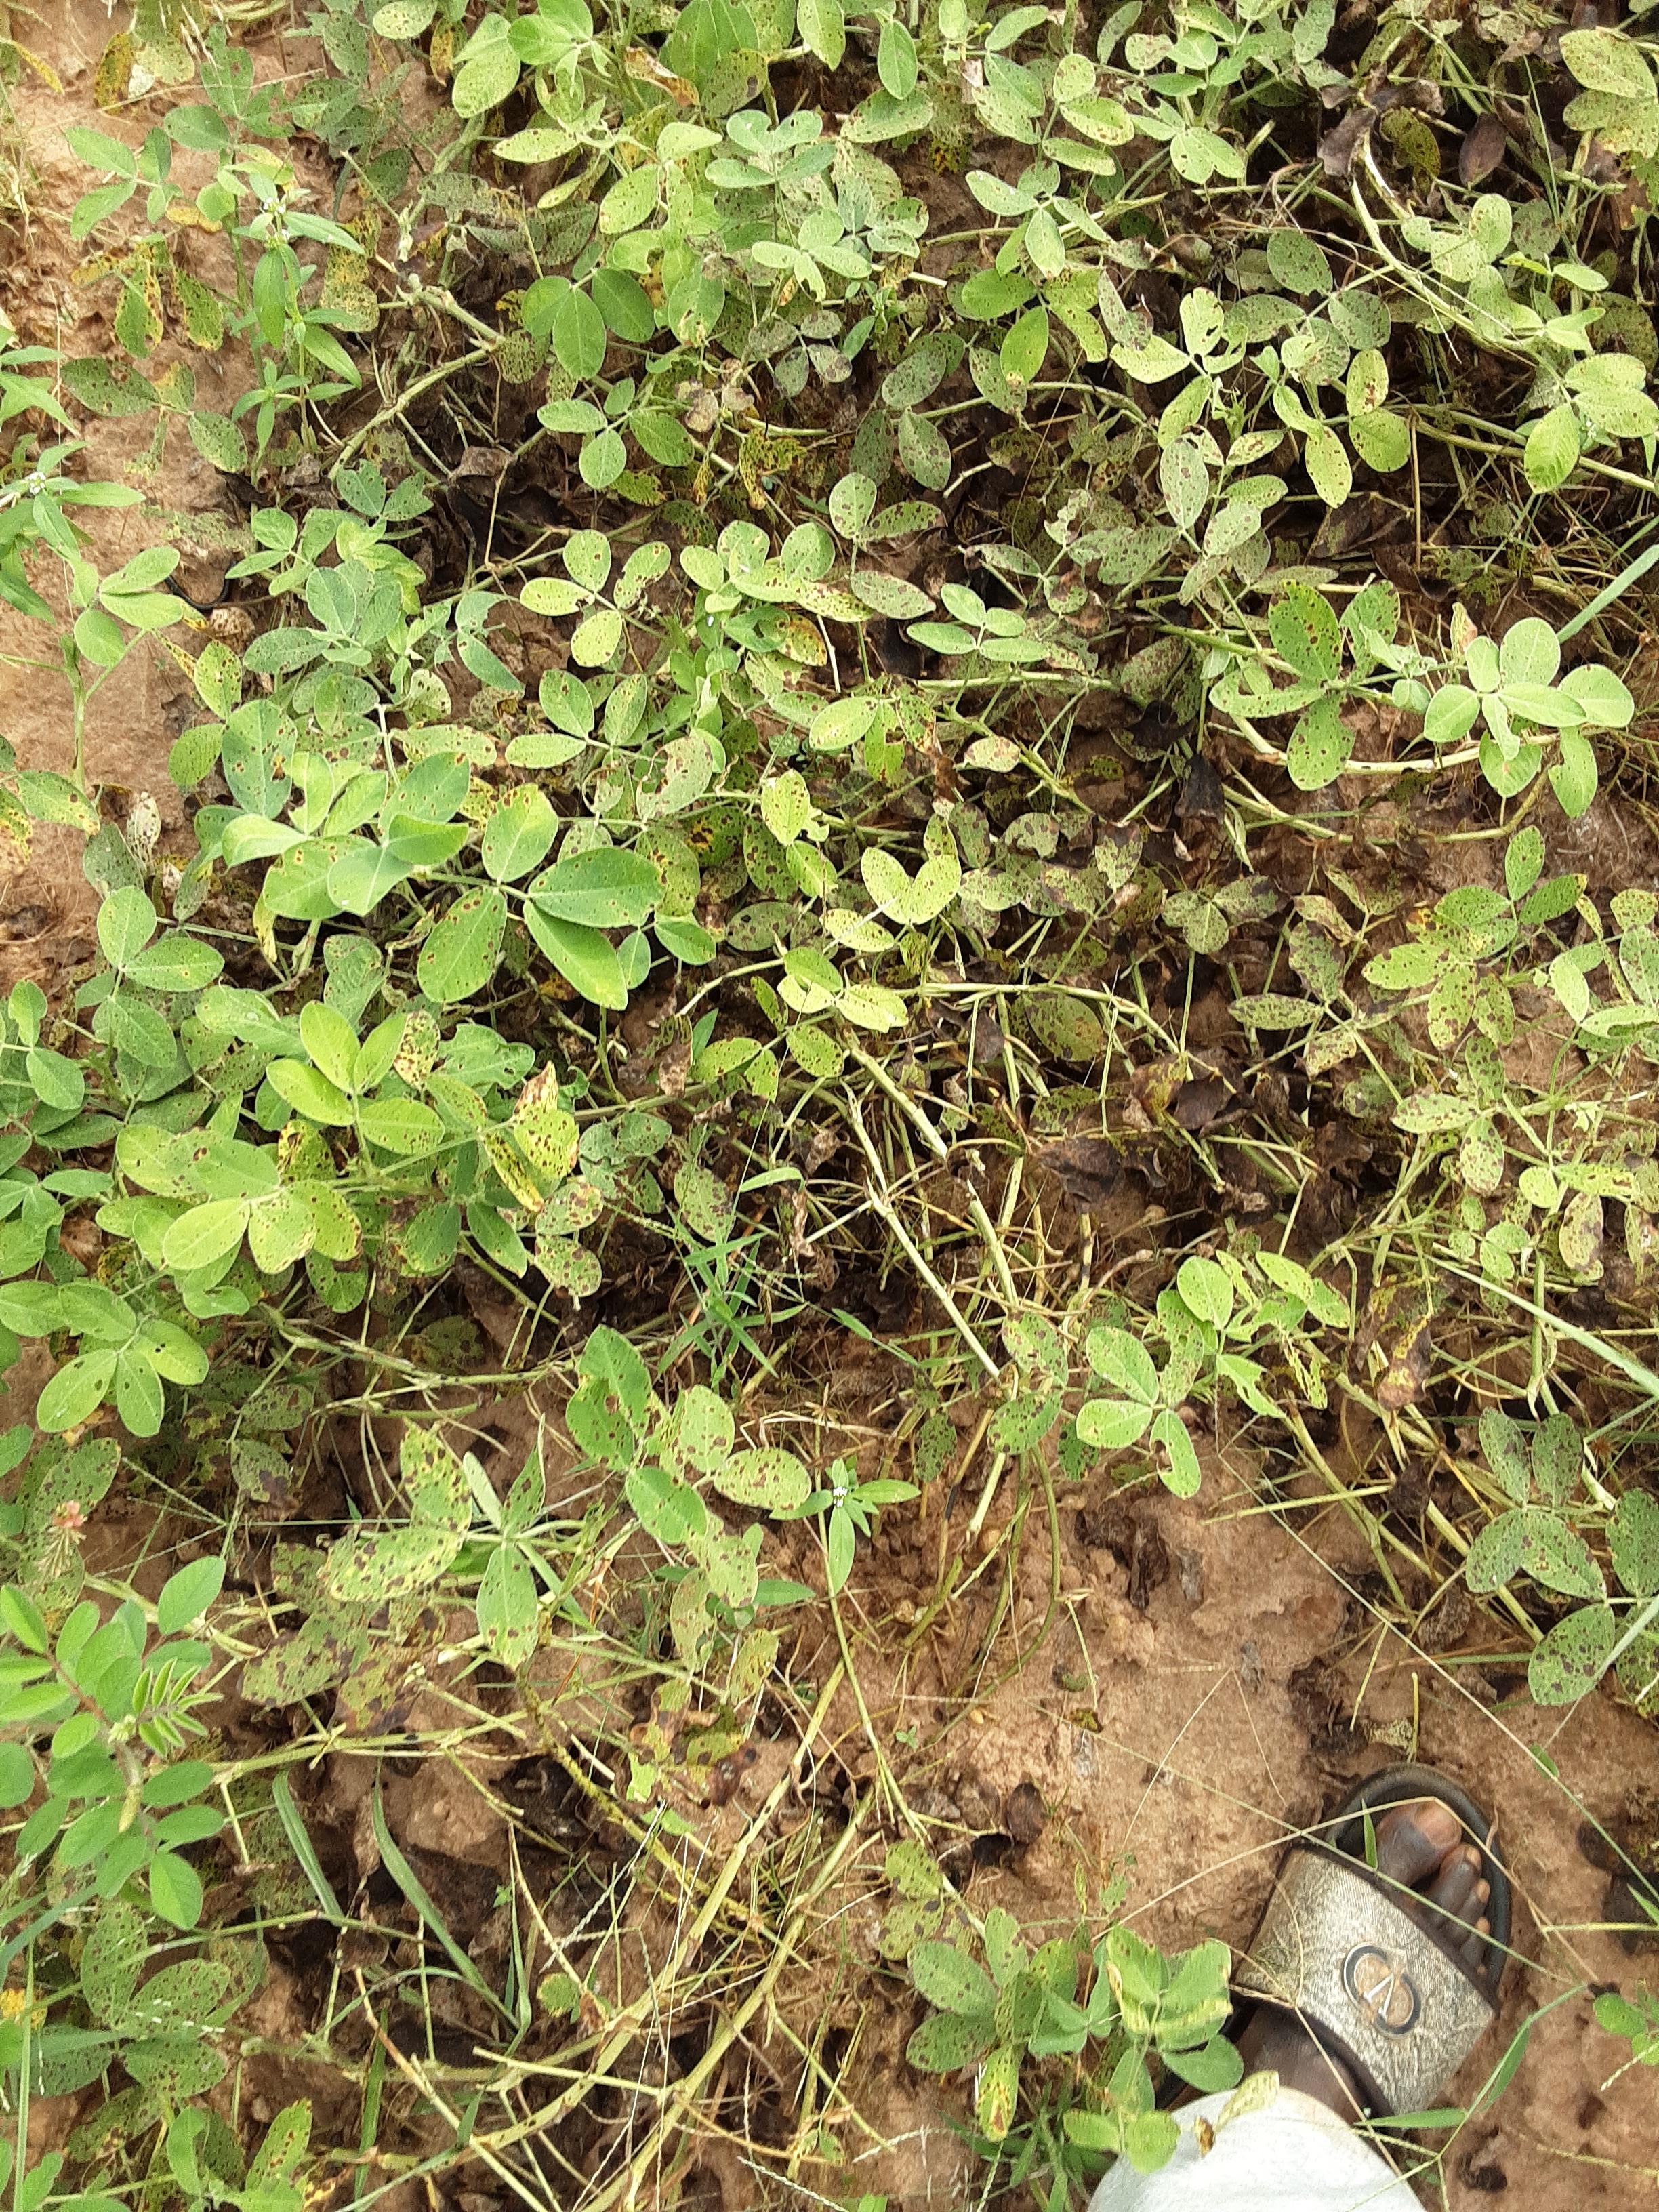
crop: groundnut
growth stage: flowering
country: Senegal
